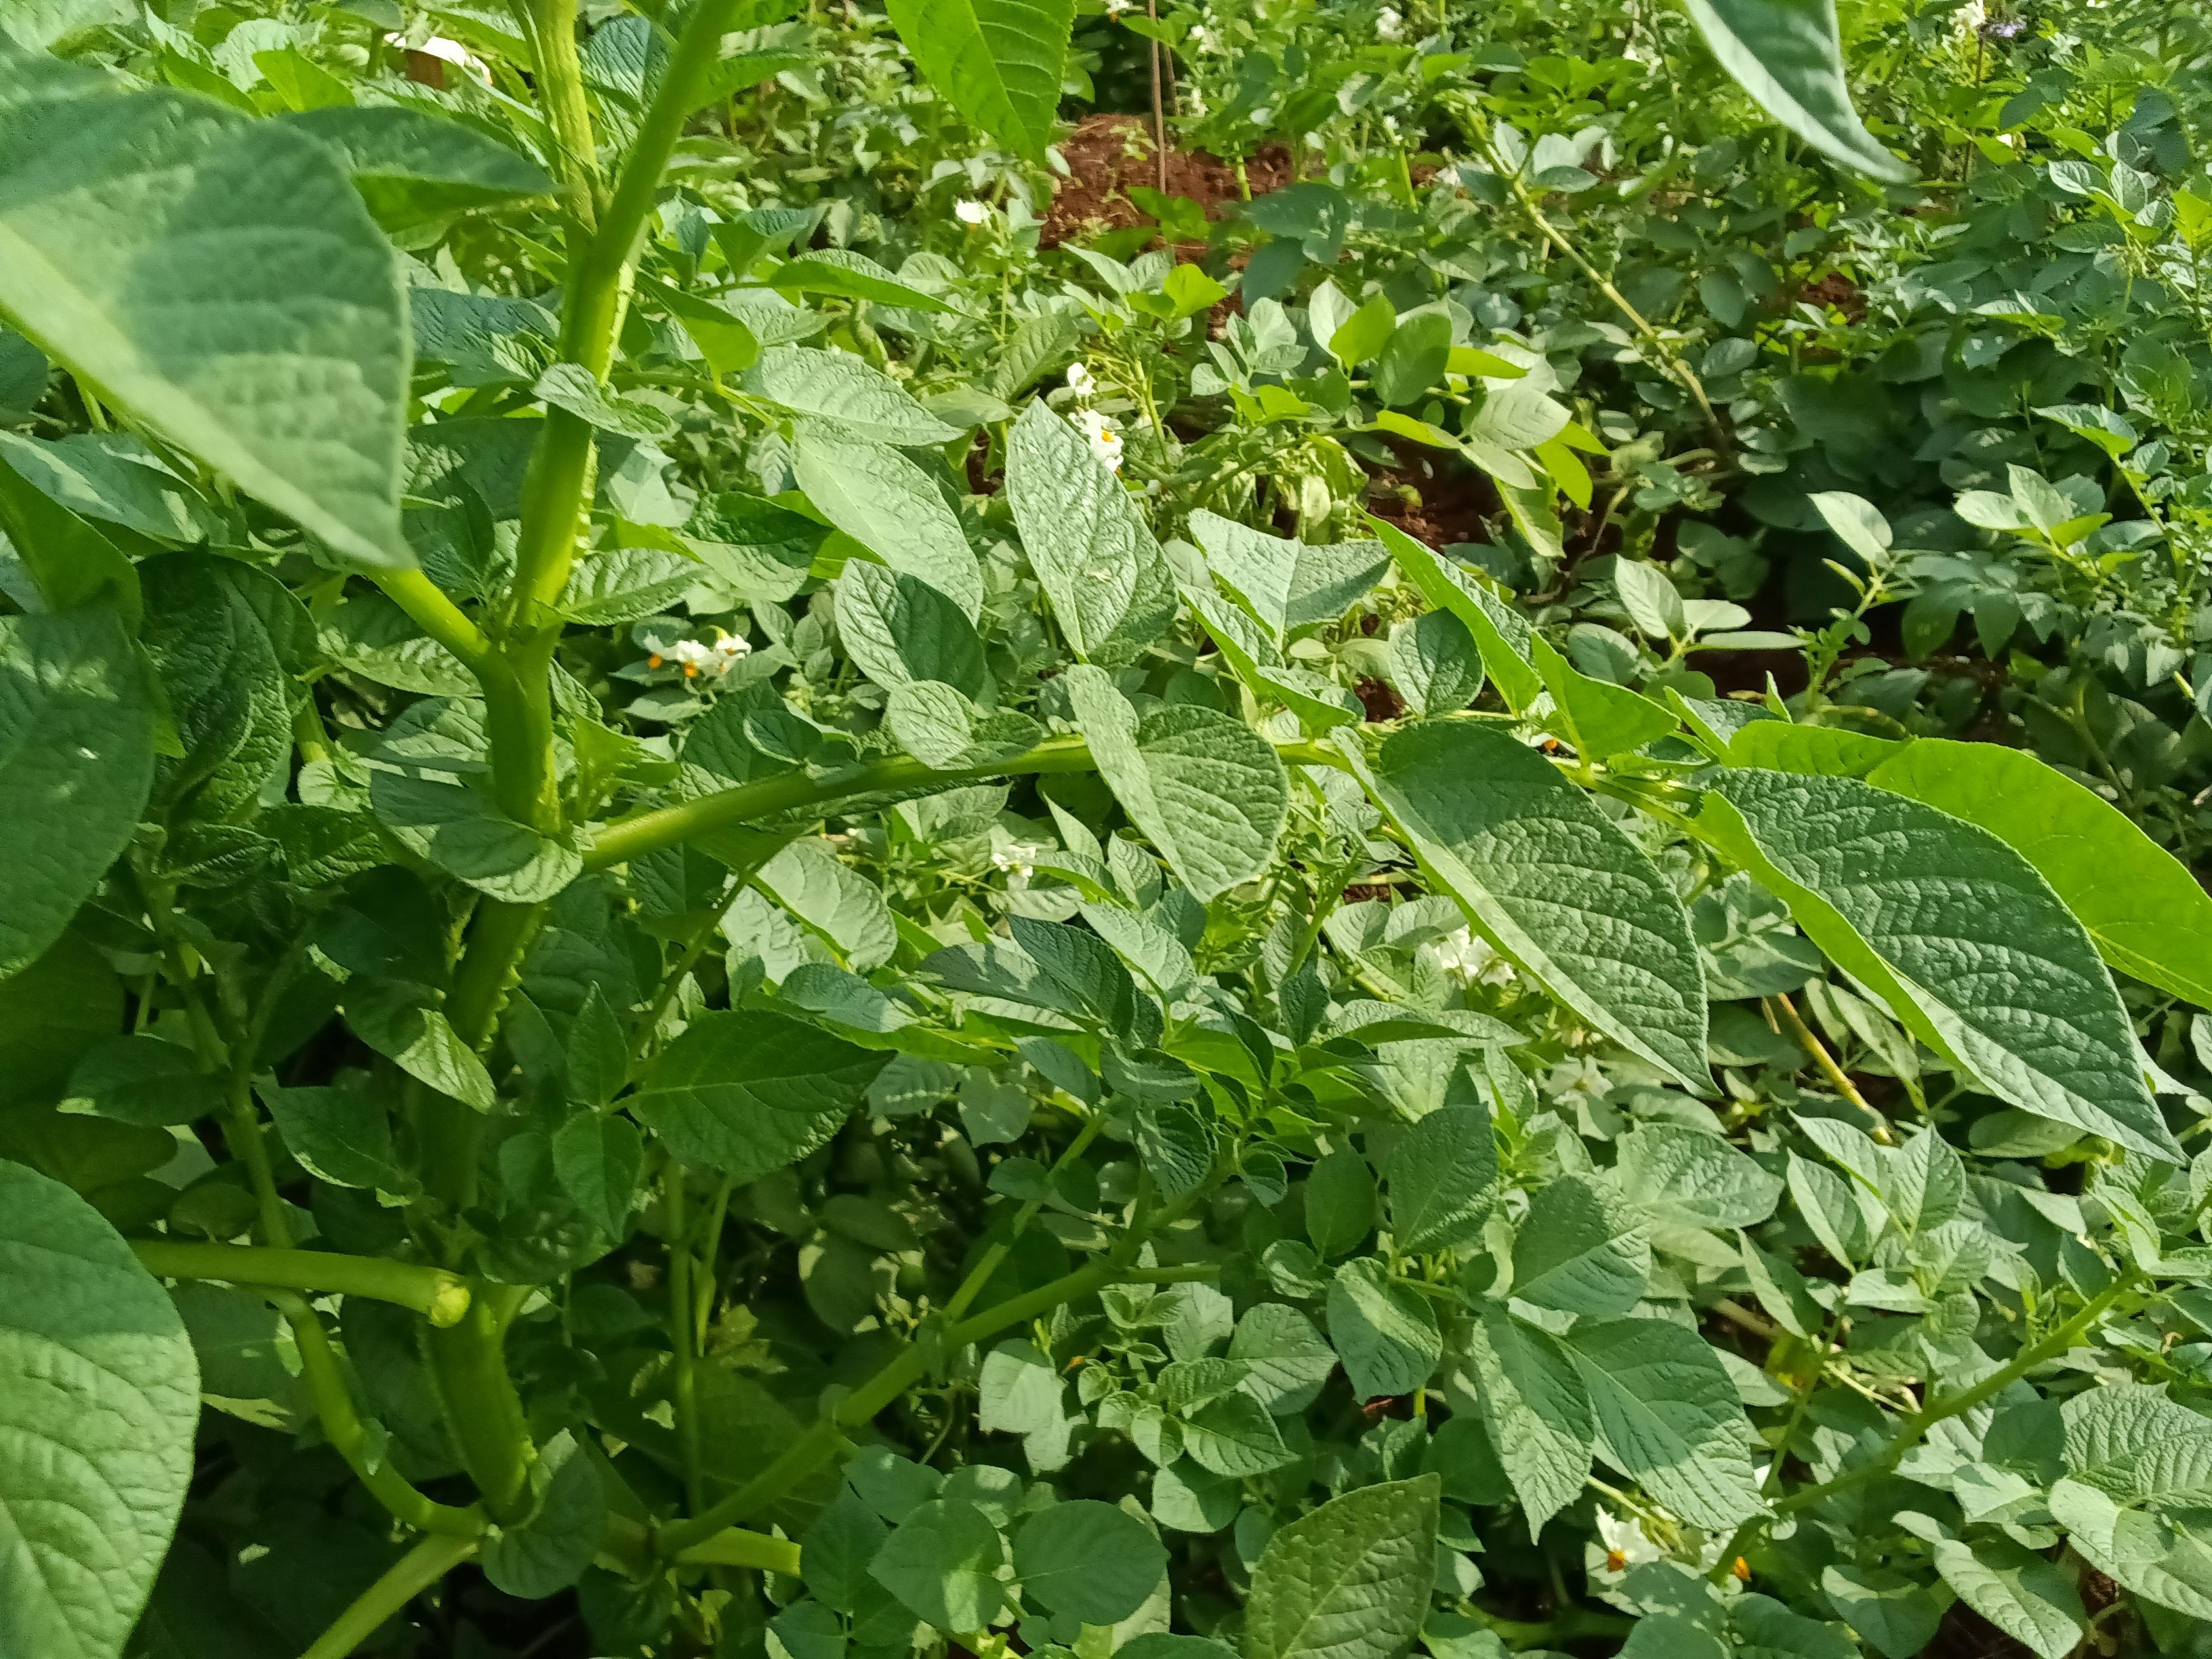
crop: potato
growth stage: maturity
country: Kenya
